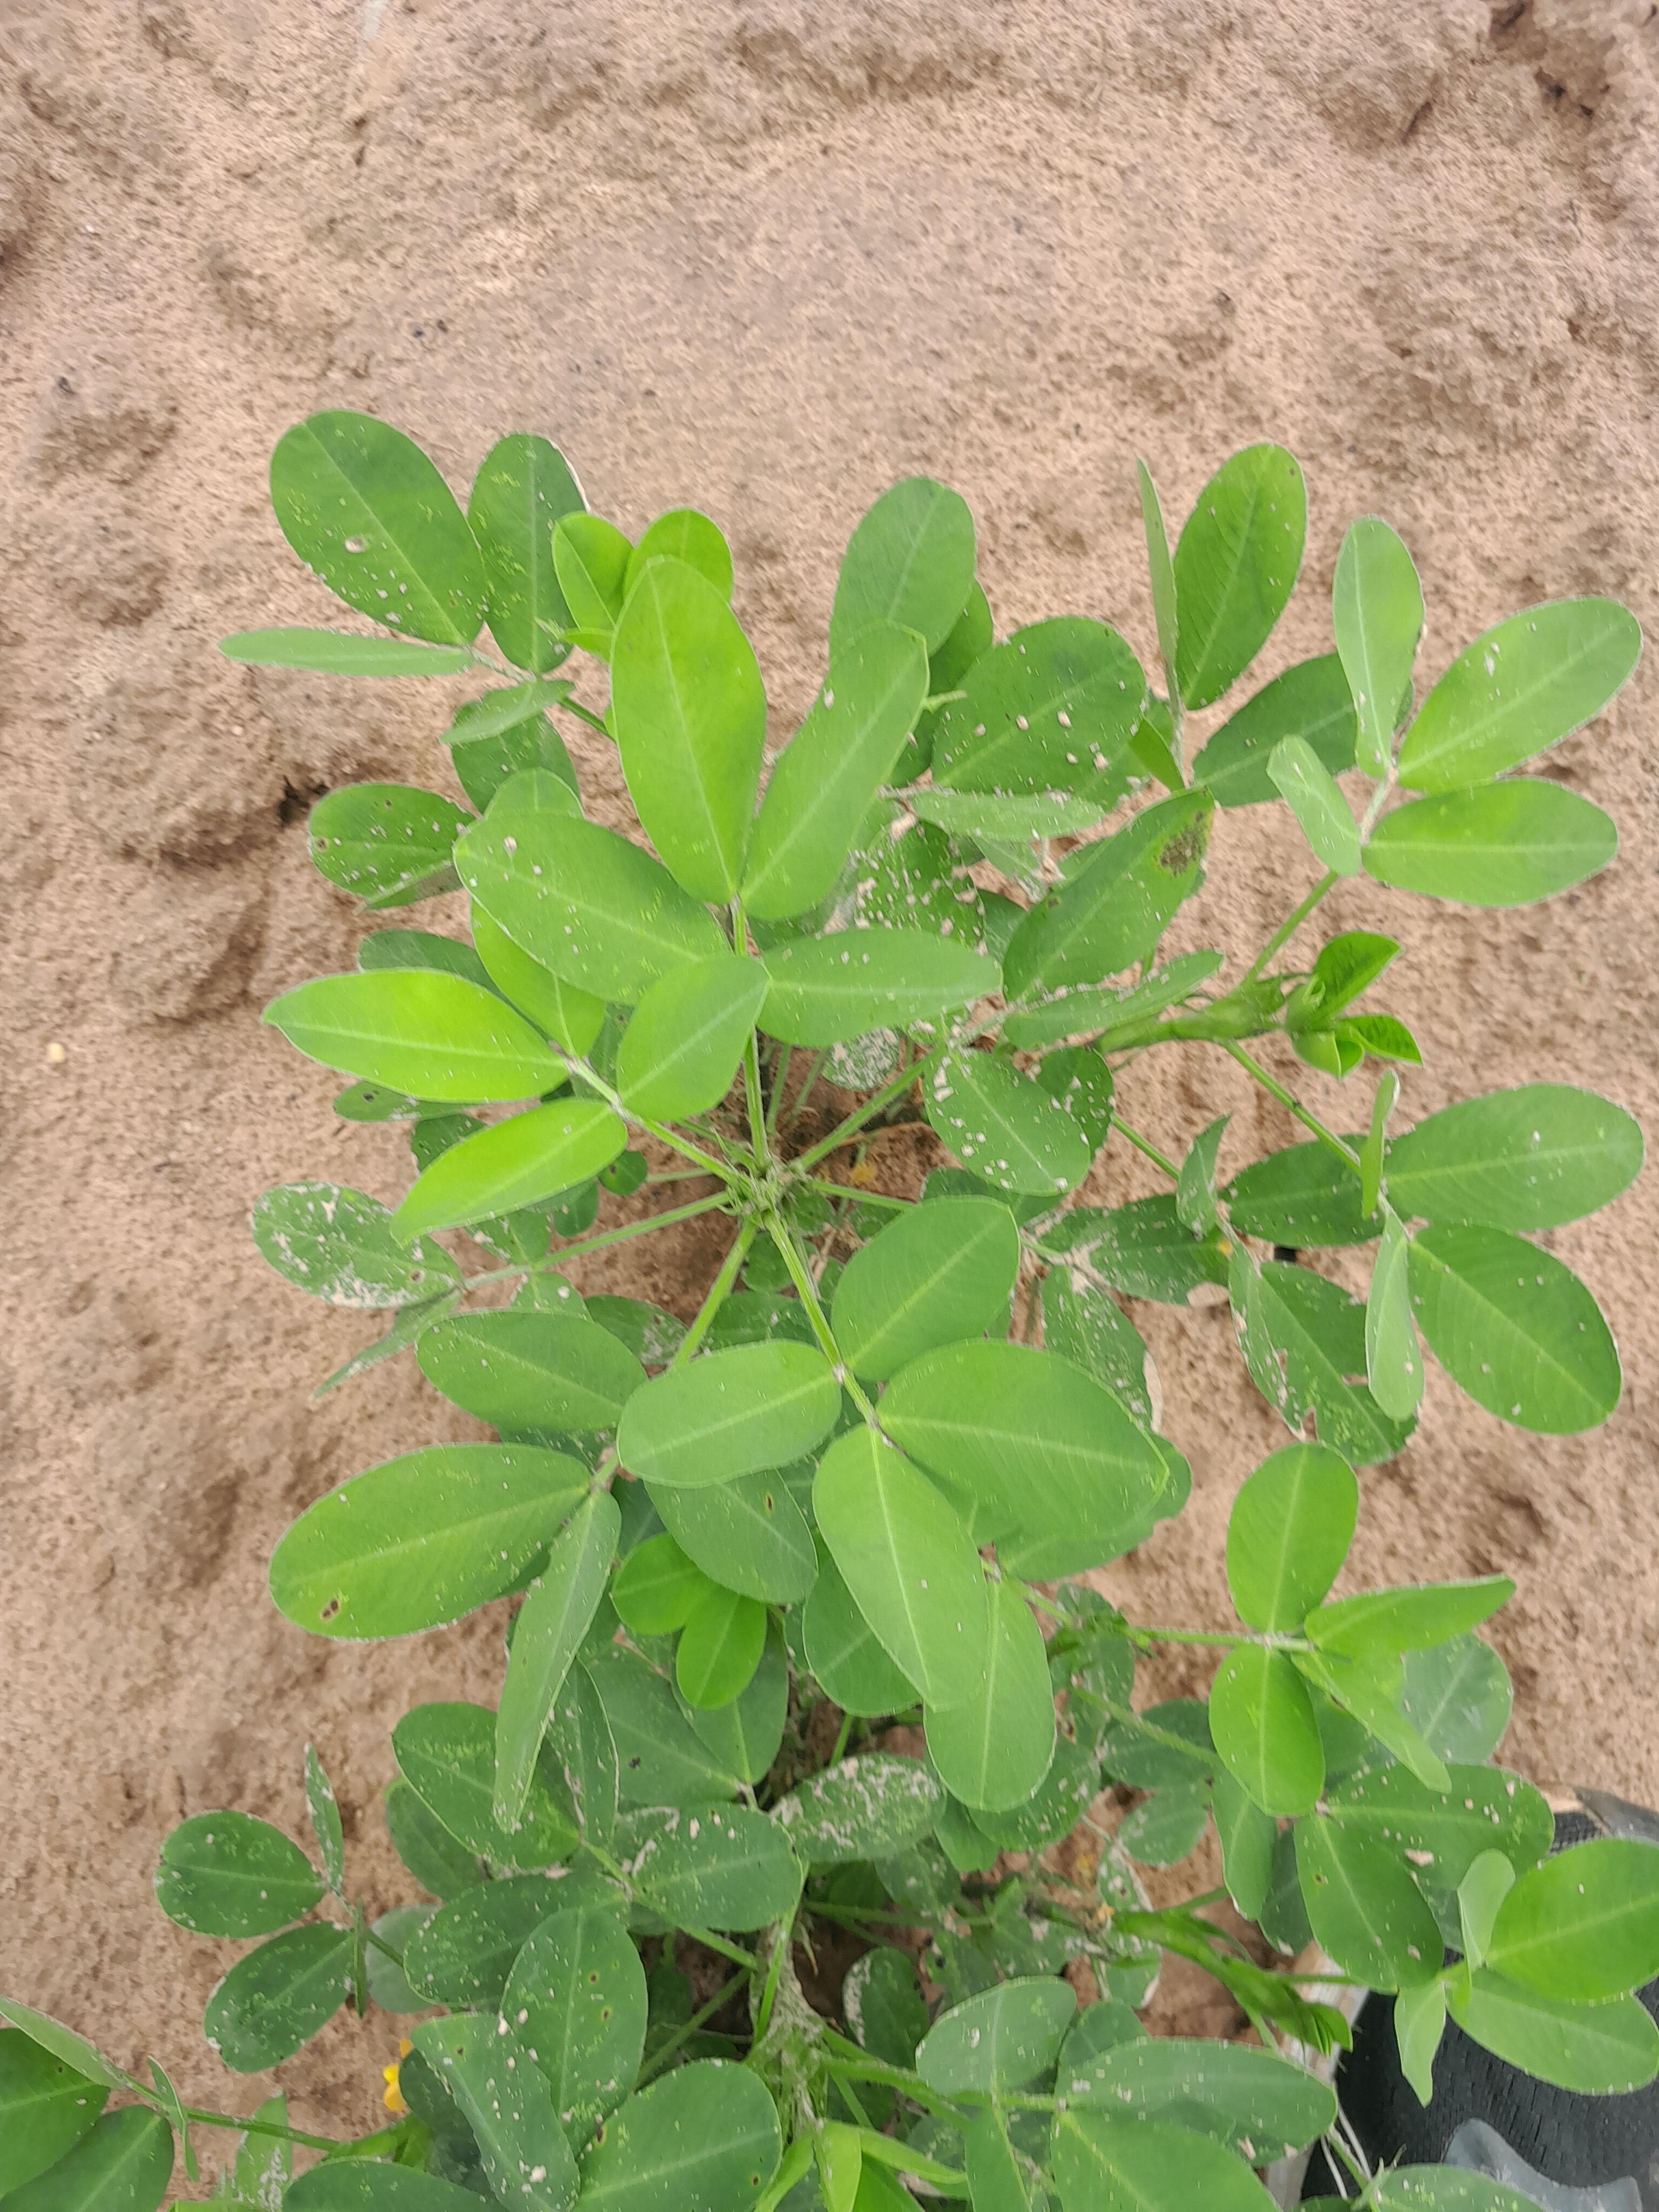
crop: groundnut
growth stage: flowering
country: Senegal
